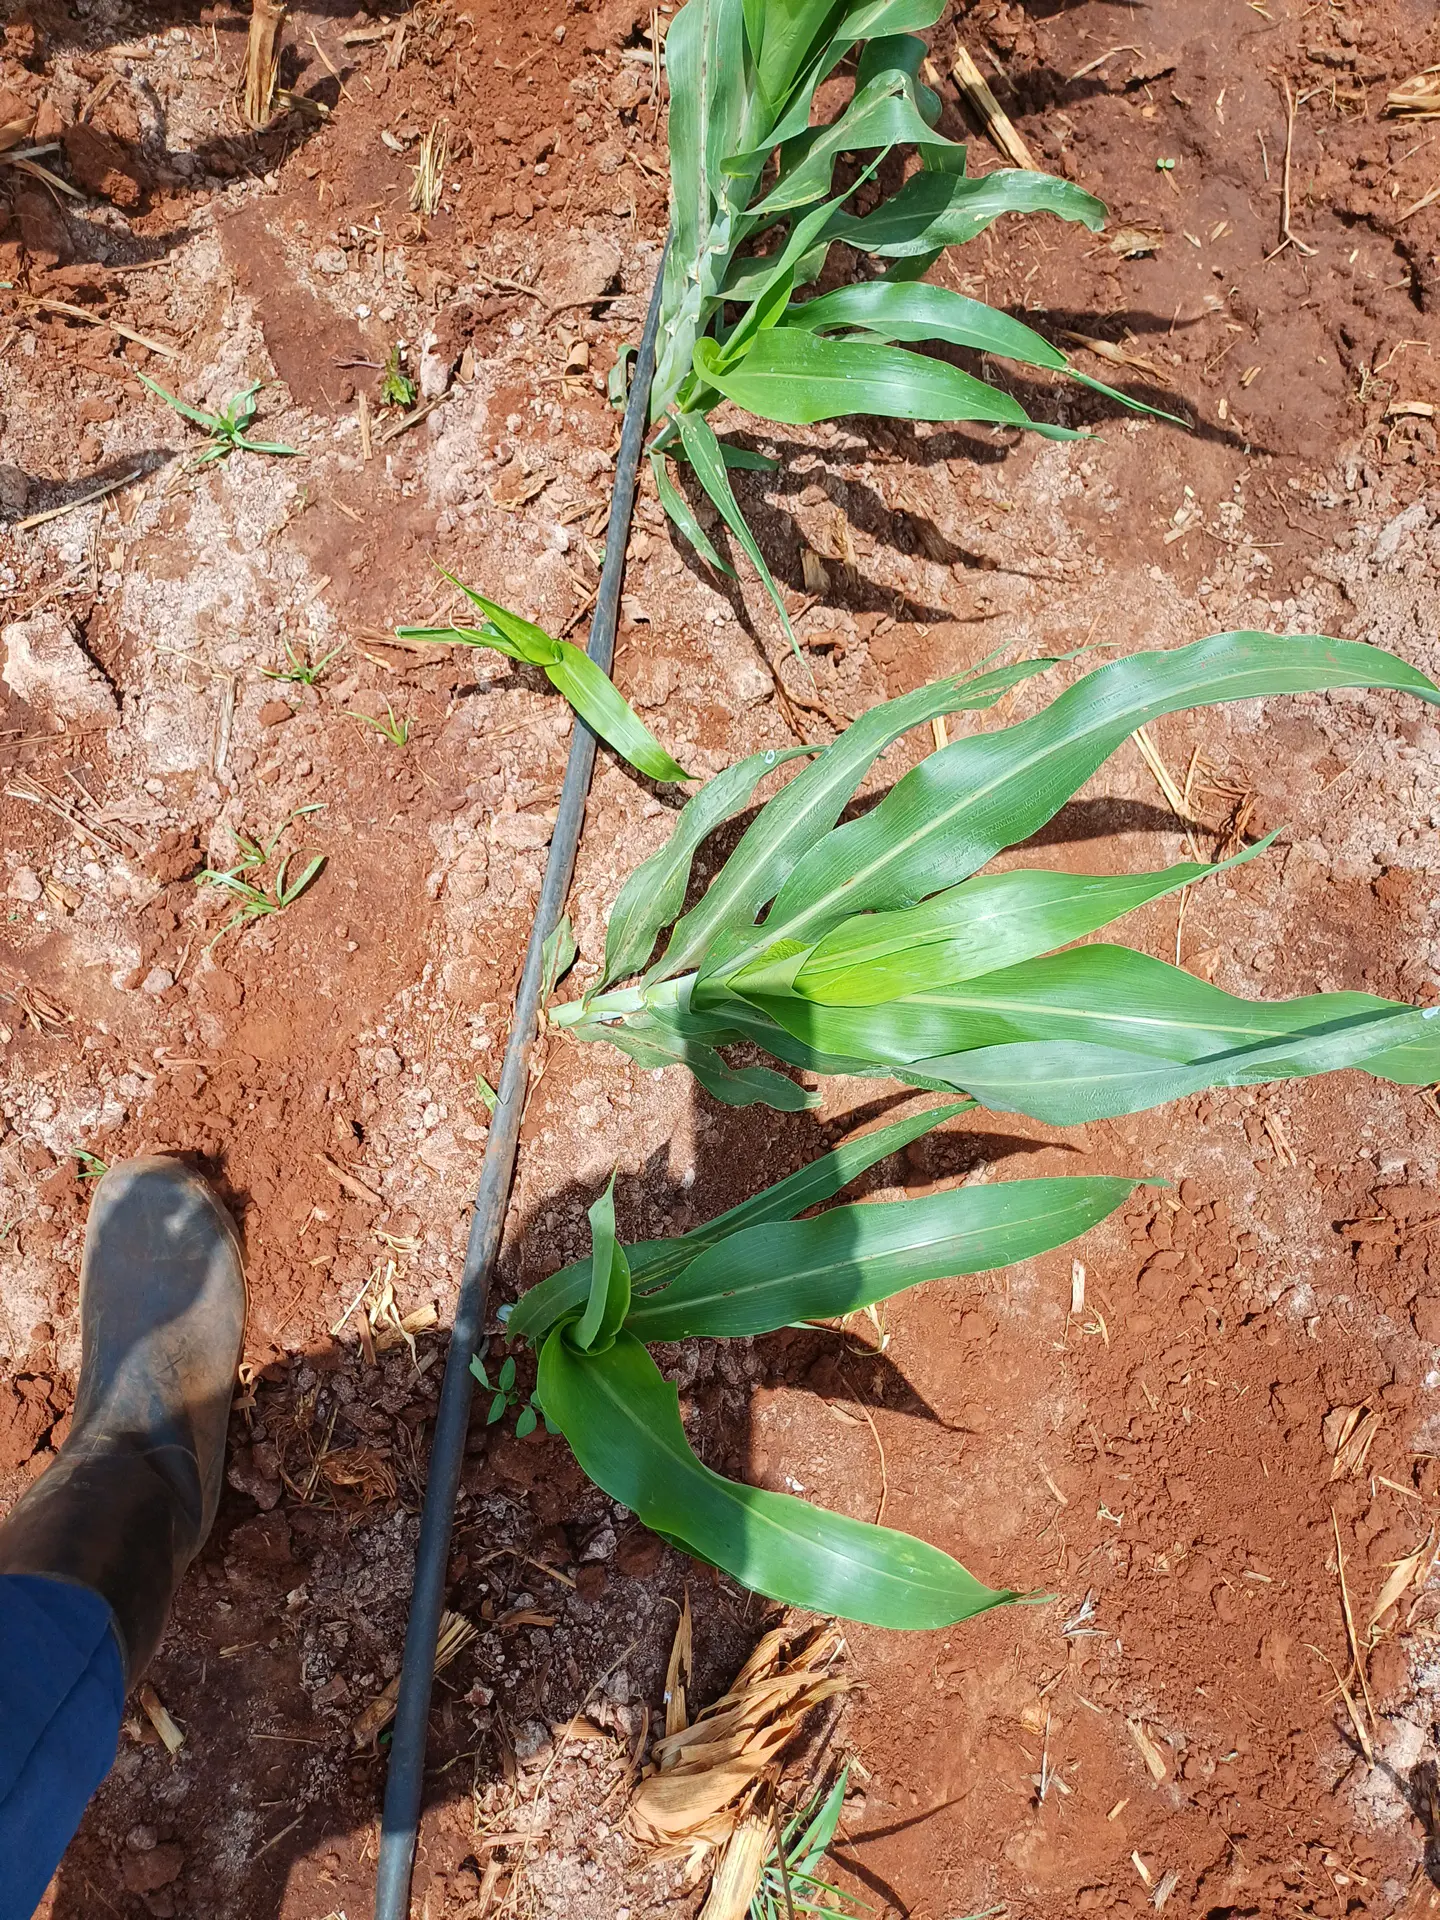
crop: sorghum
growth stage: vegetative
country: Kenya
